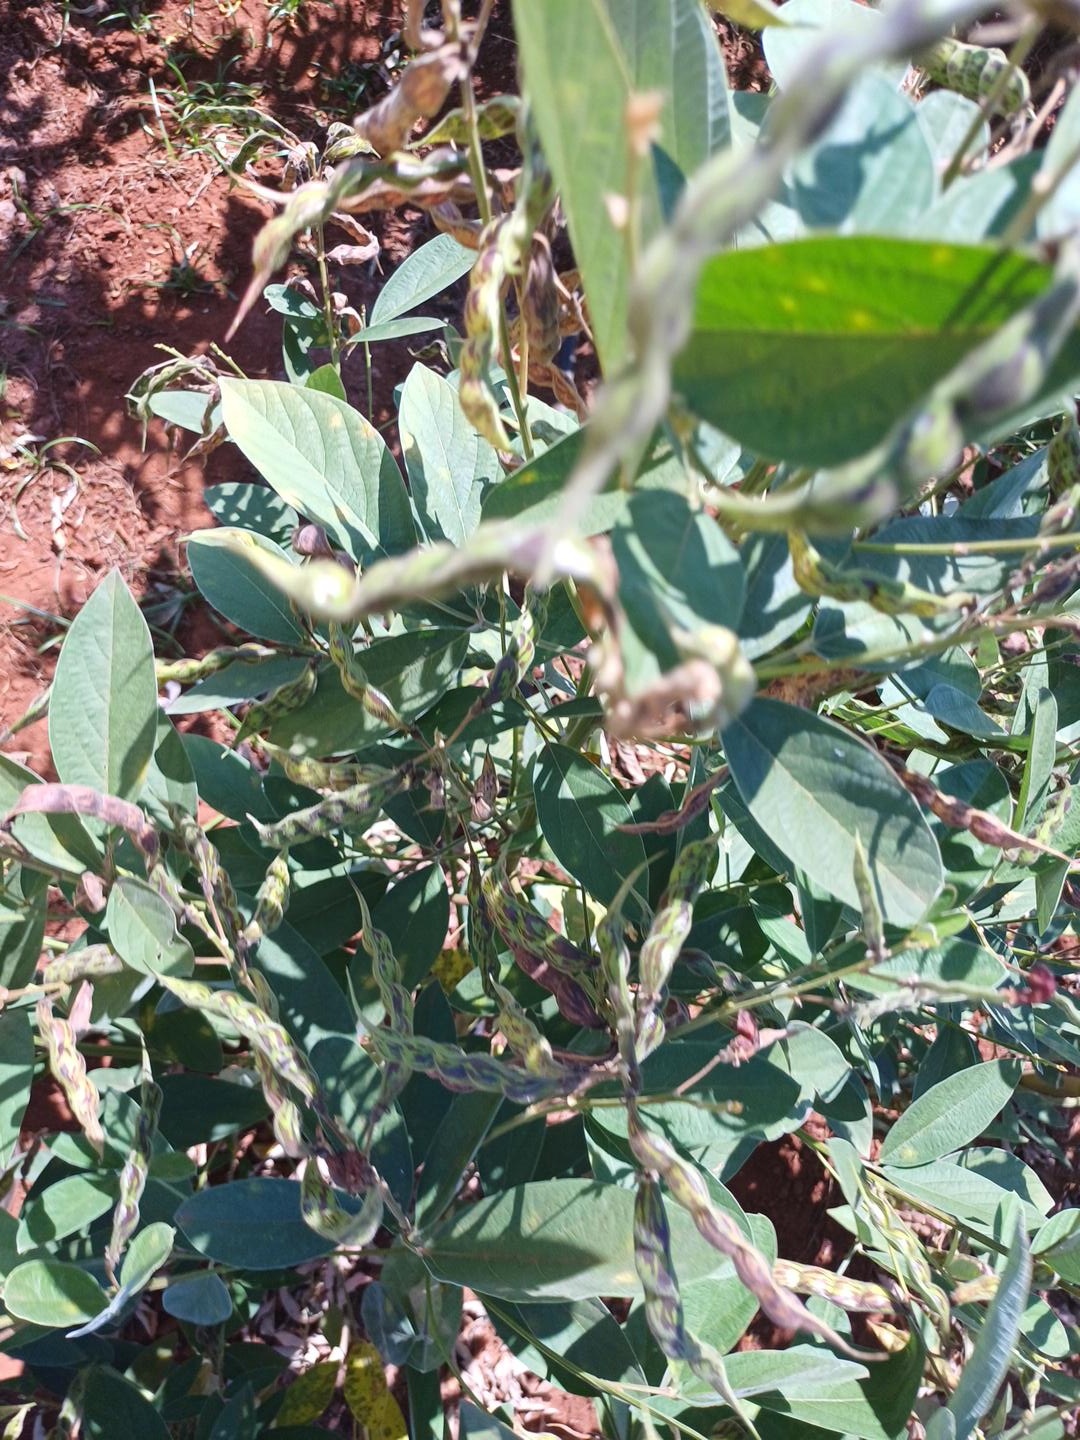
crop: pigeonpea
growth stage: development pod
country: Kenya
